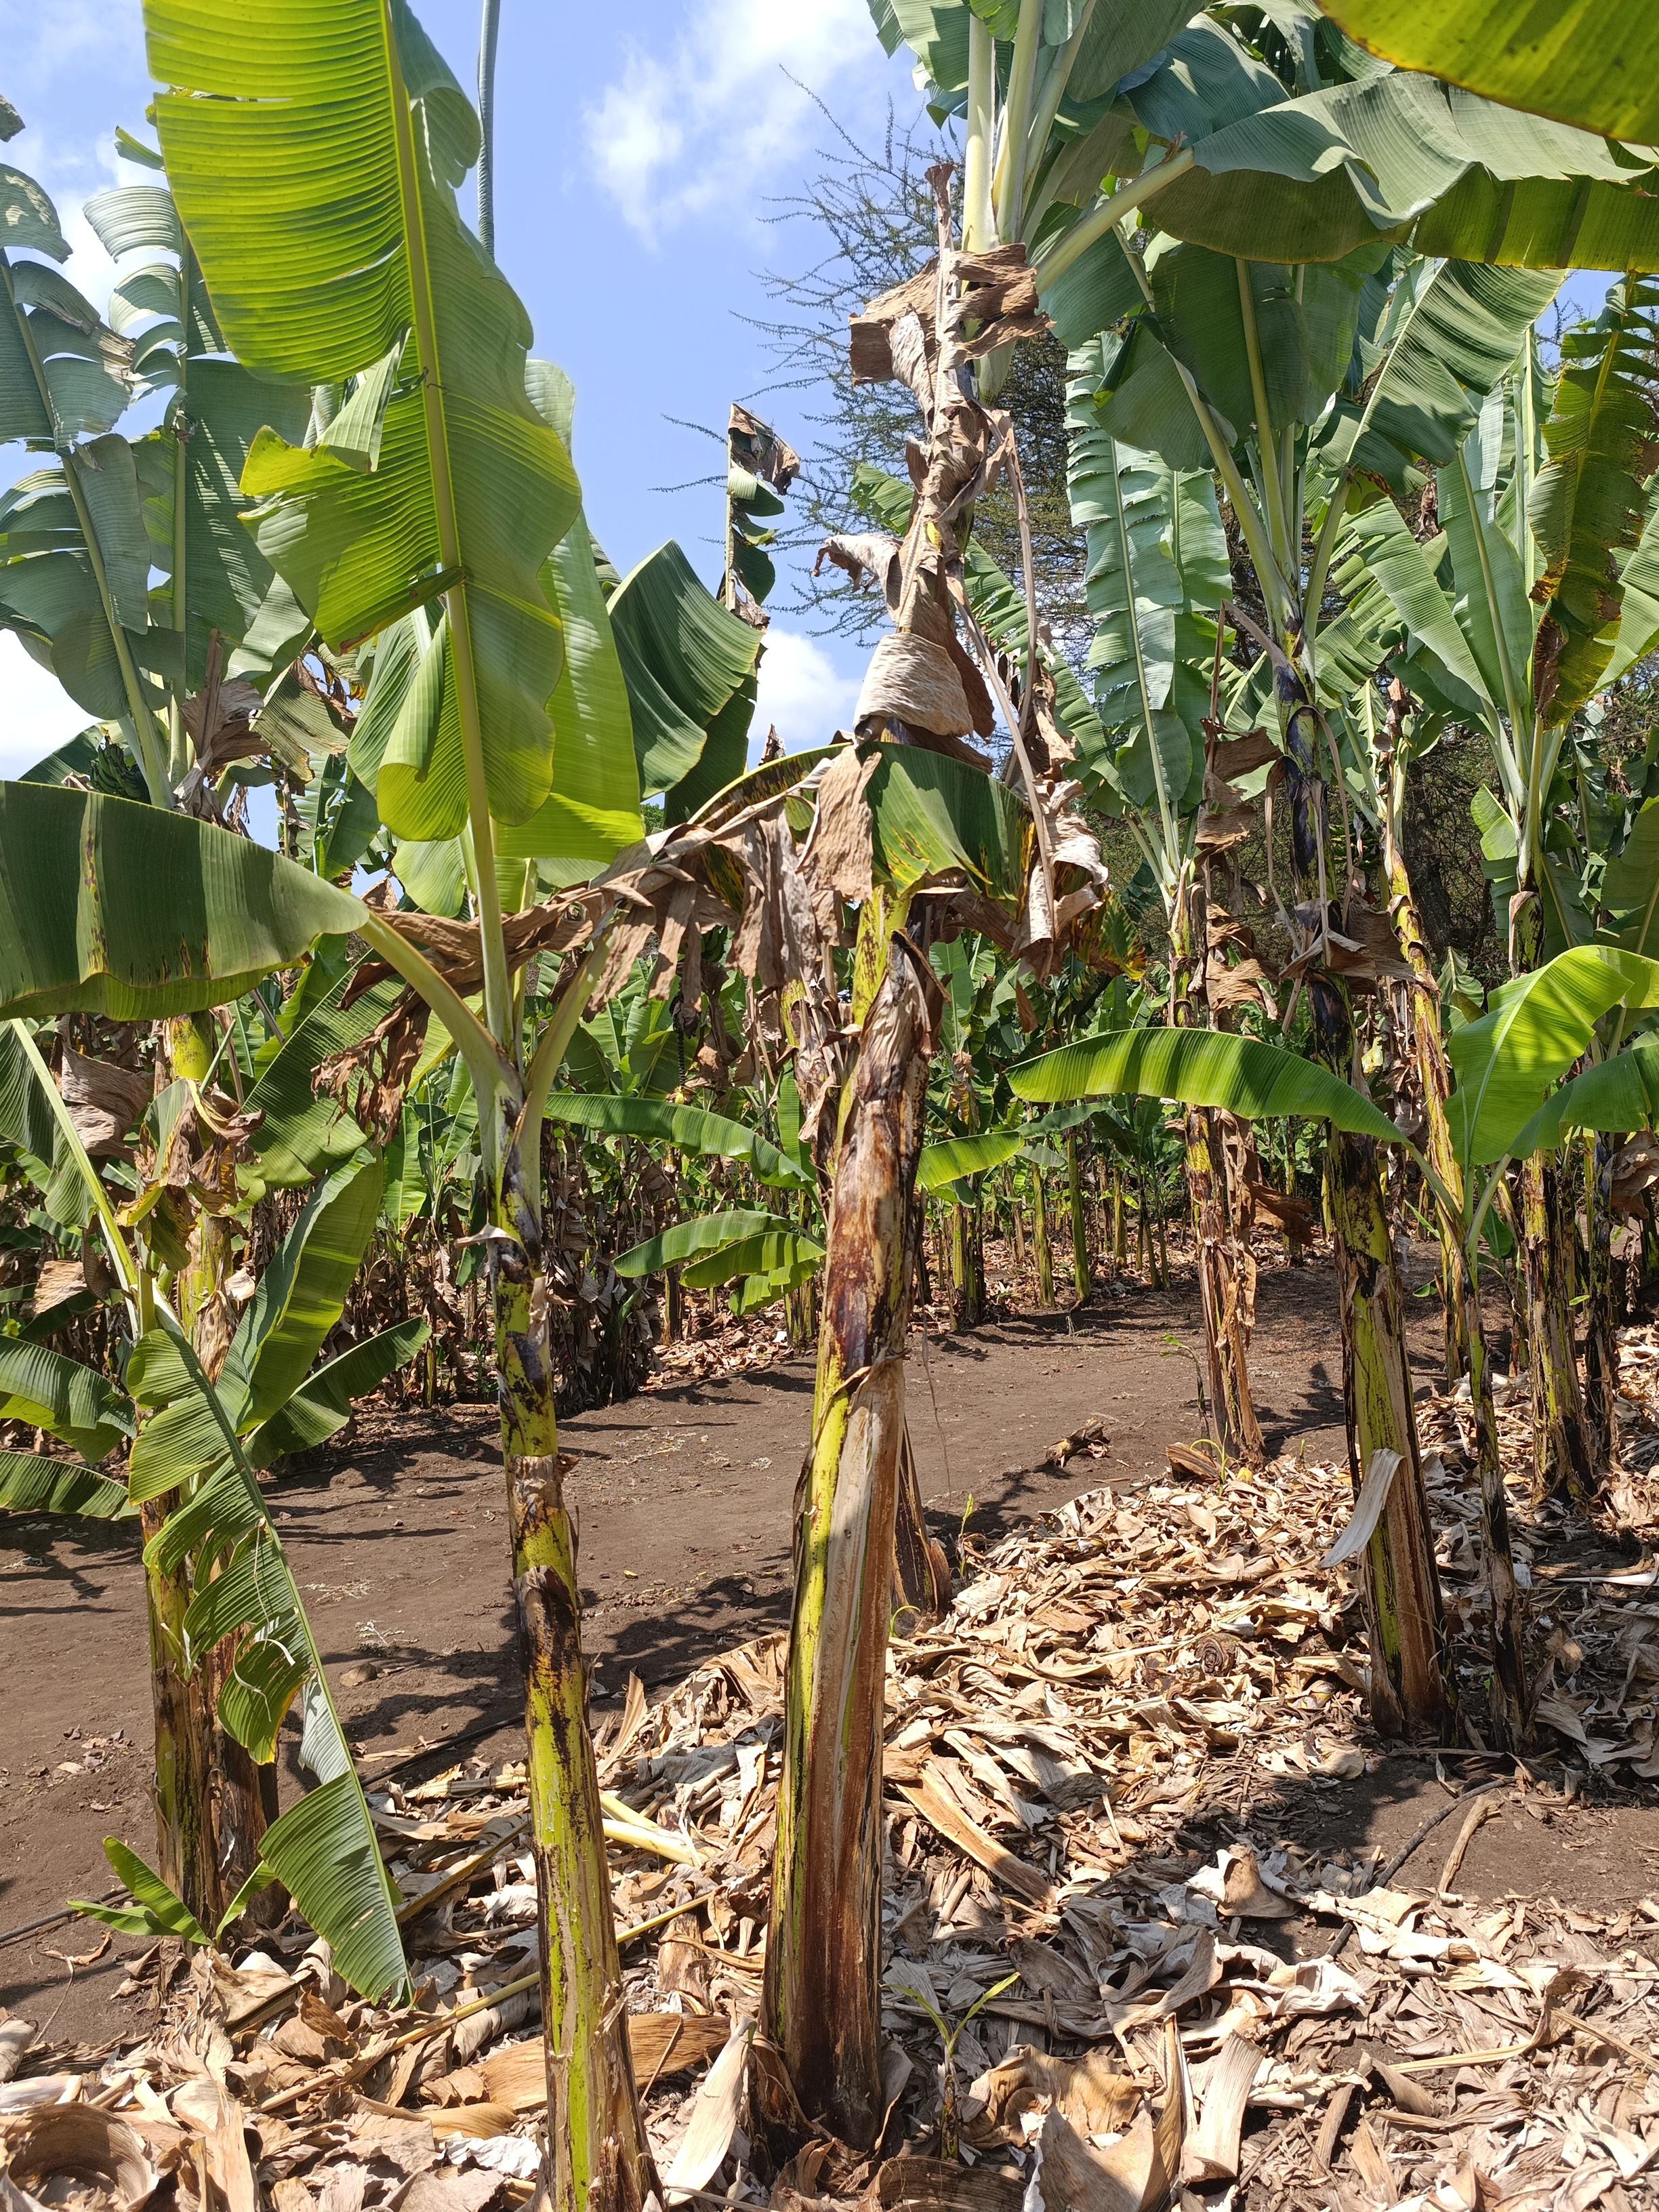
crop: banana
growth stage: vegetative
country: Tanzania
